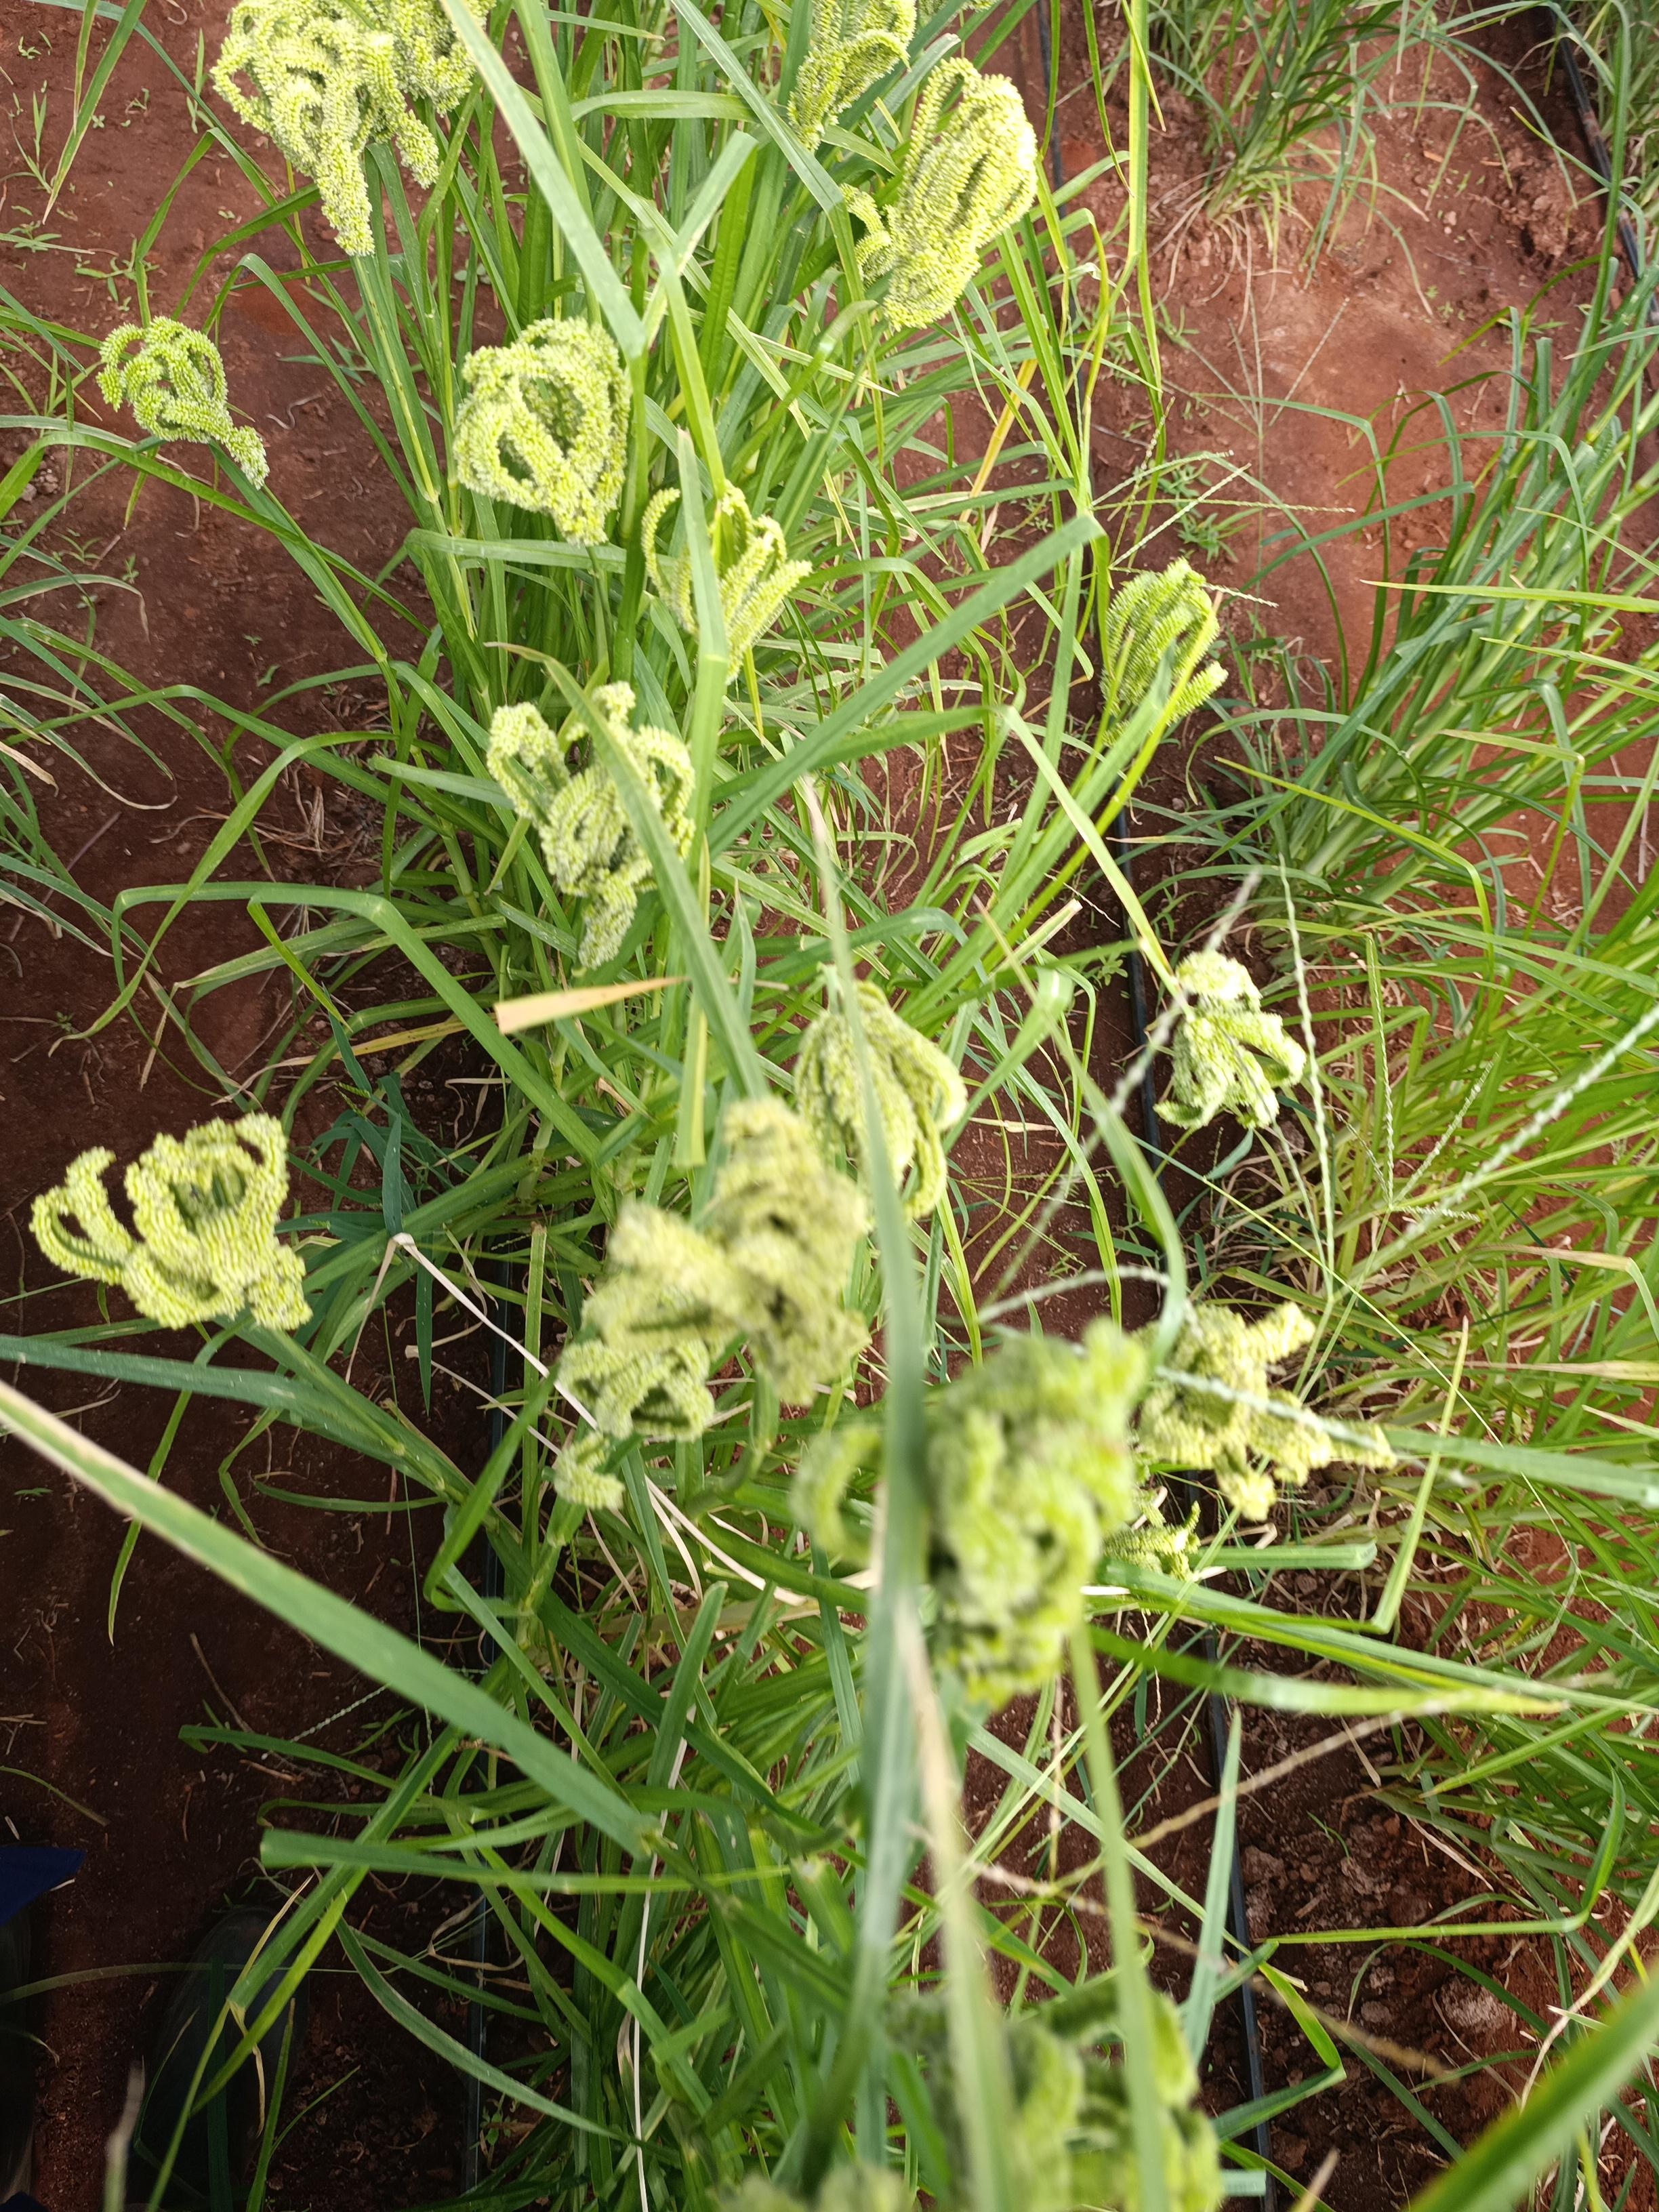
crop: finger millet
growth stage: filling grain
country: Kenya
